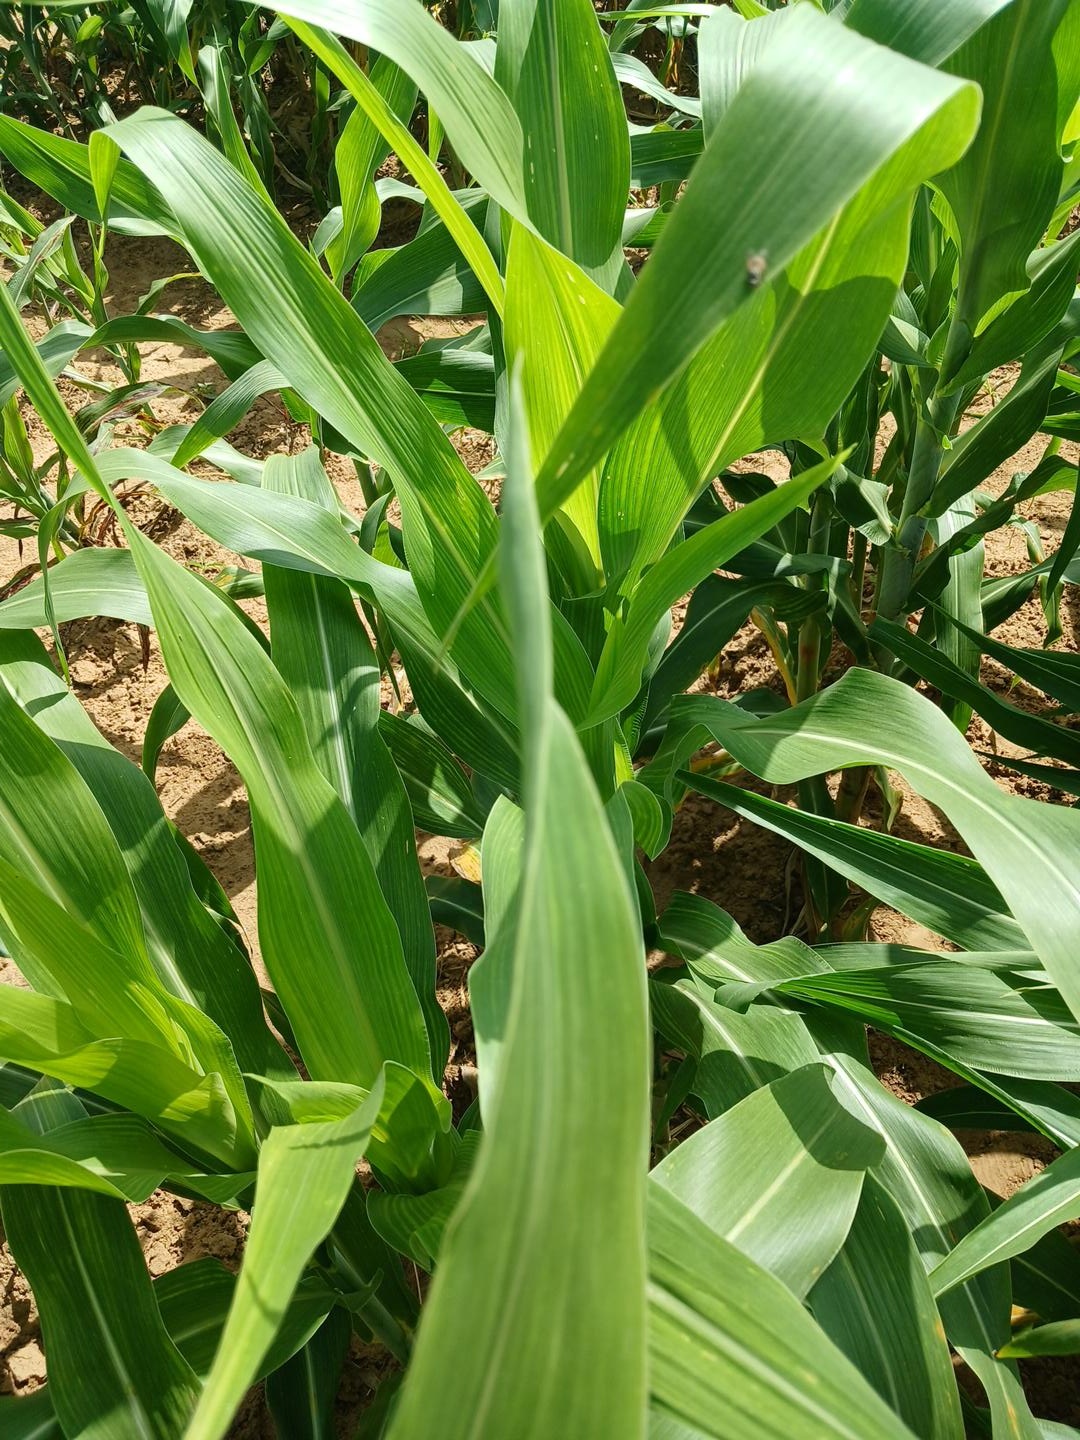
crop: sorghum
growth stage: vegetative
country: Senegal
